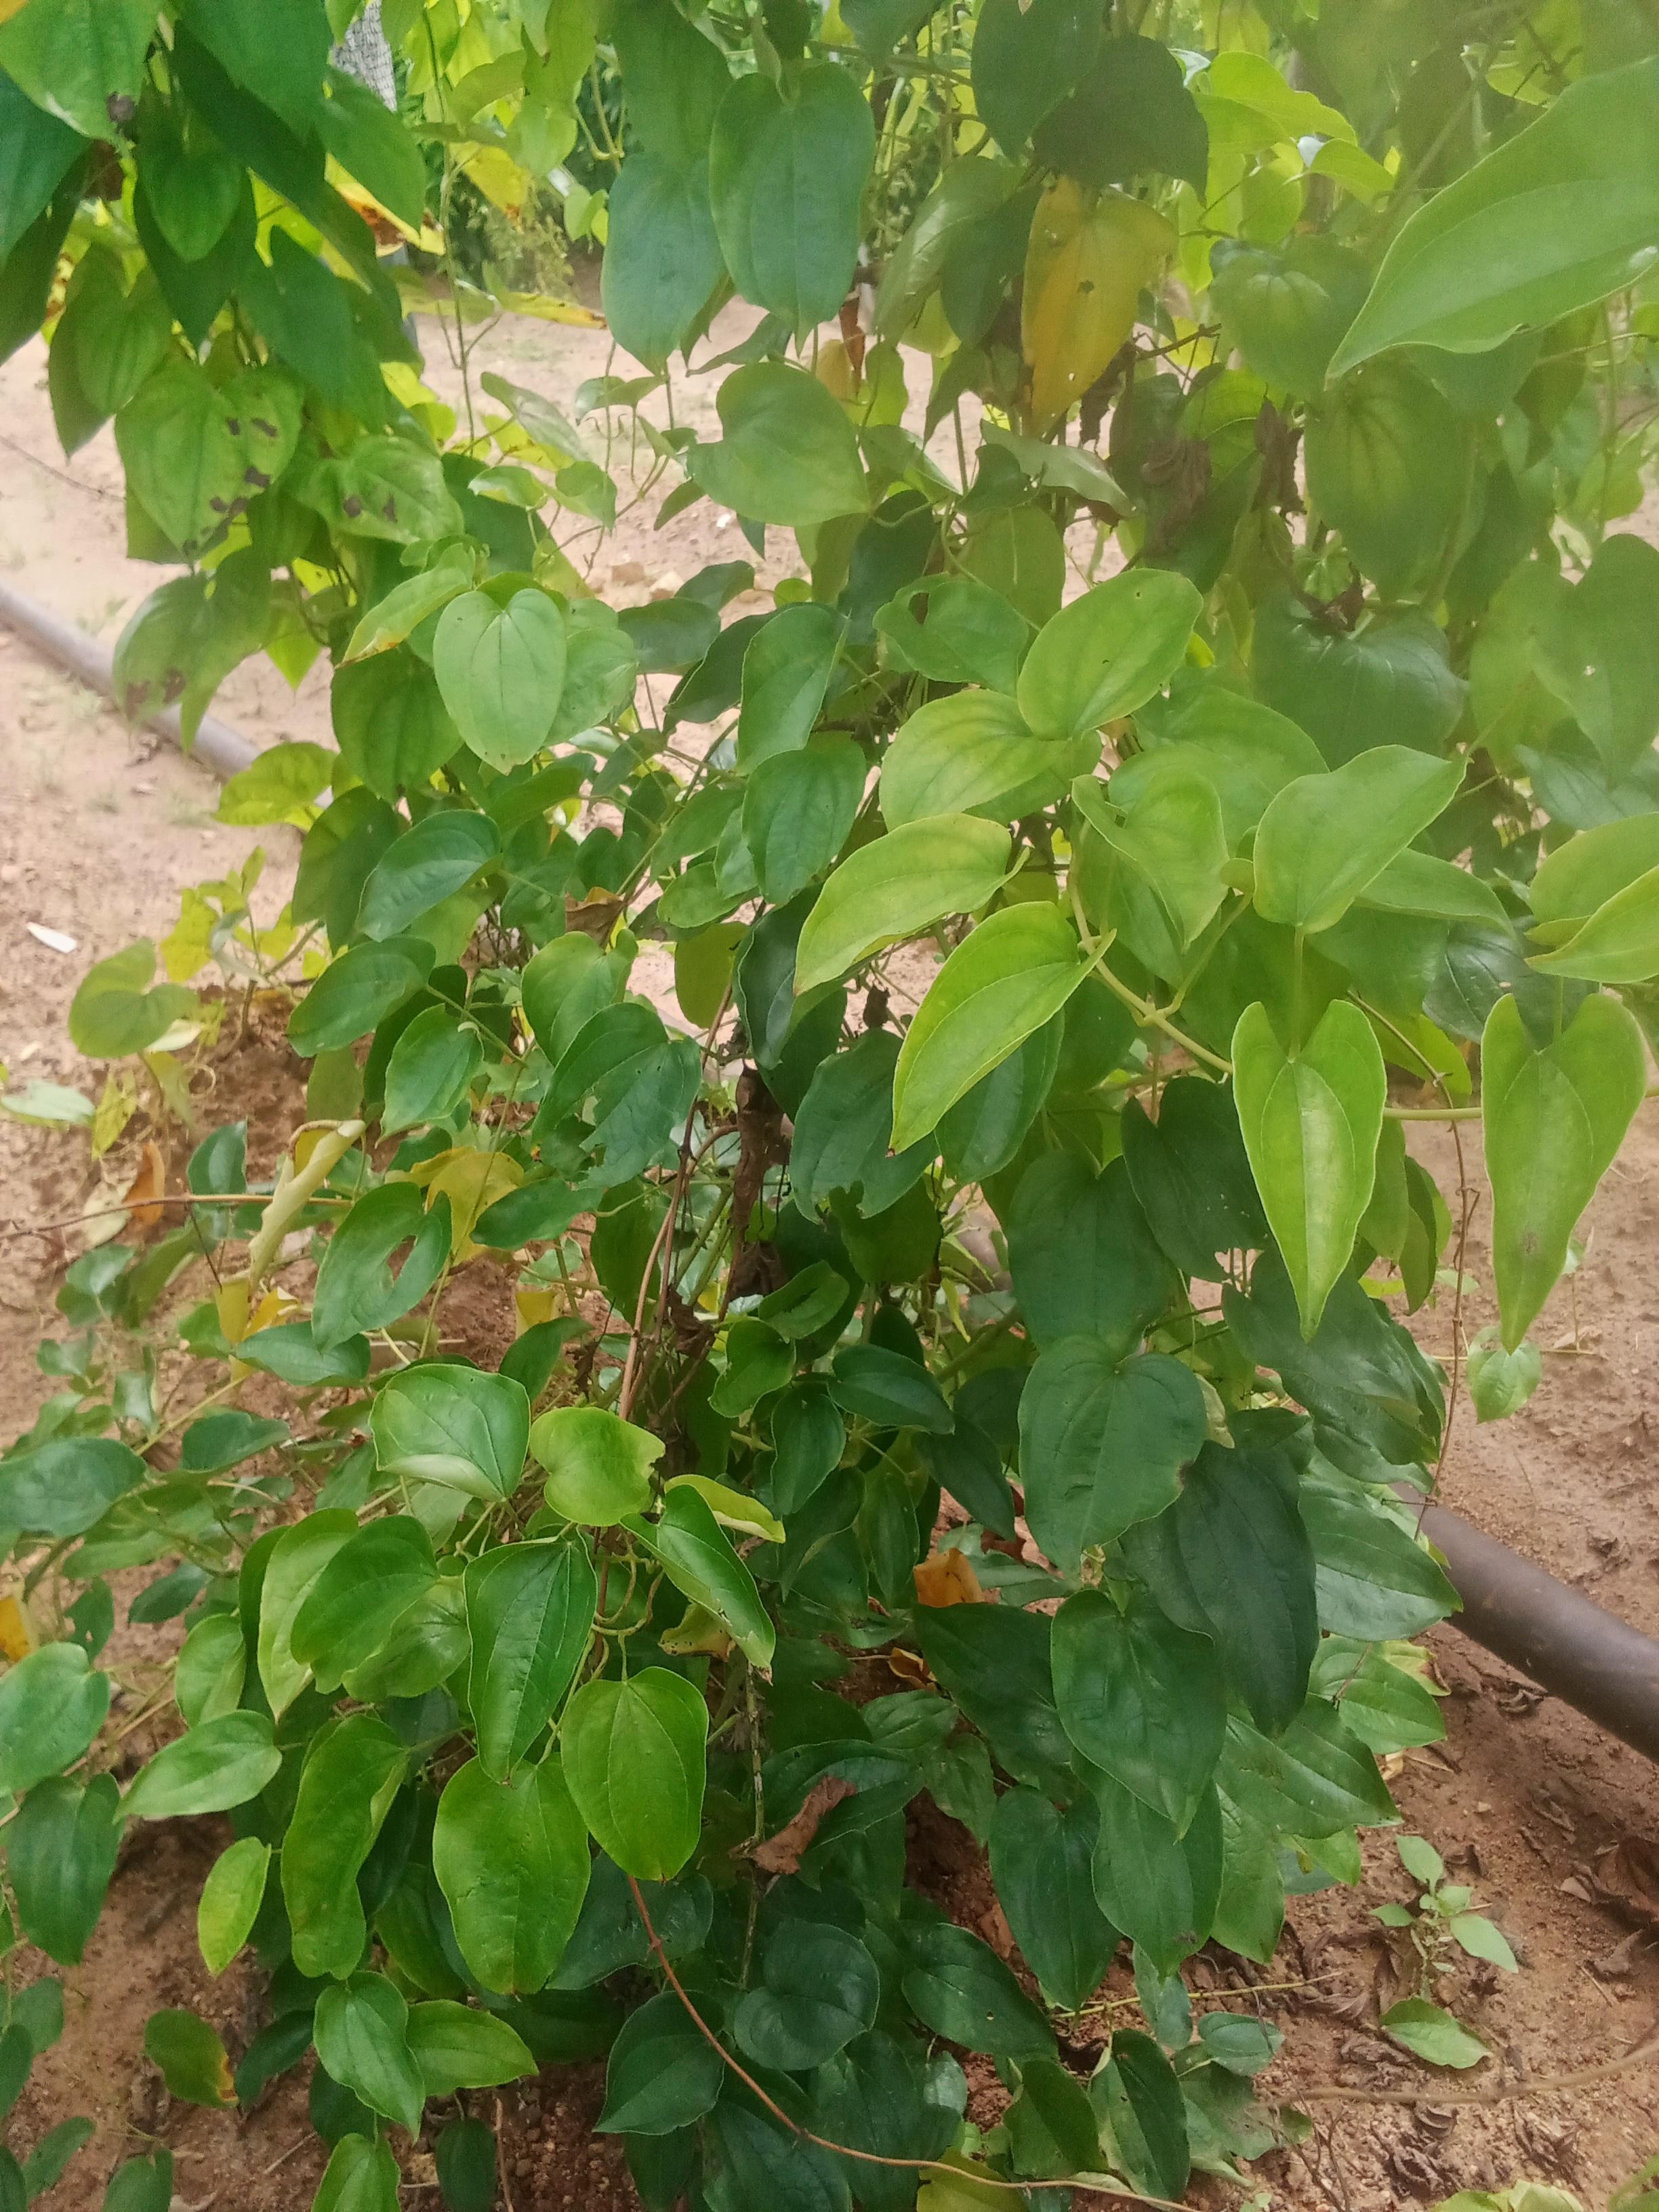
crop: yam
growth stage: vegetative
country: Nigeria
